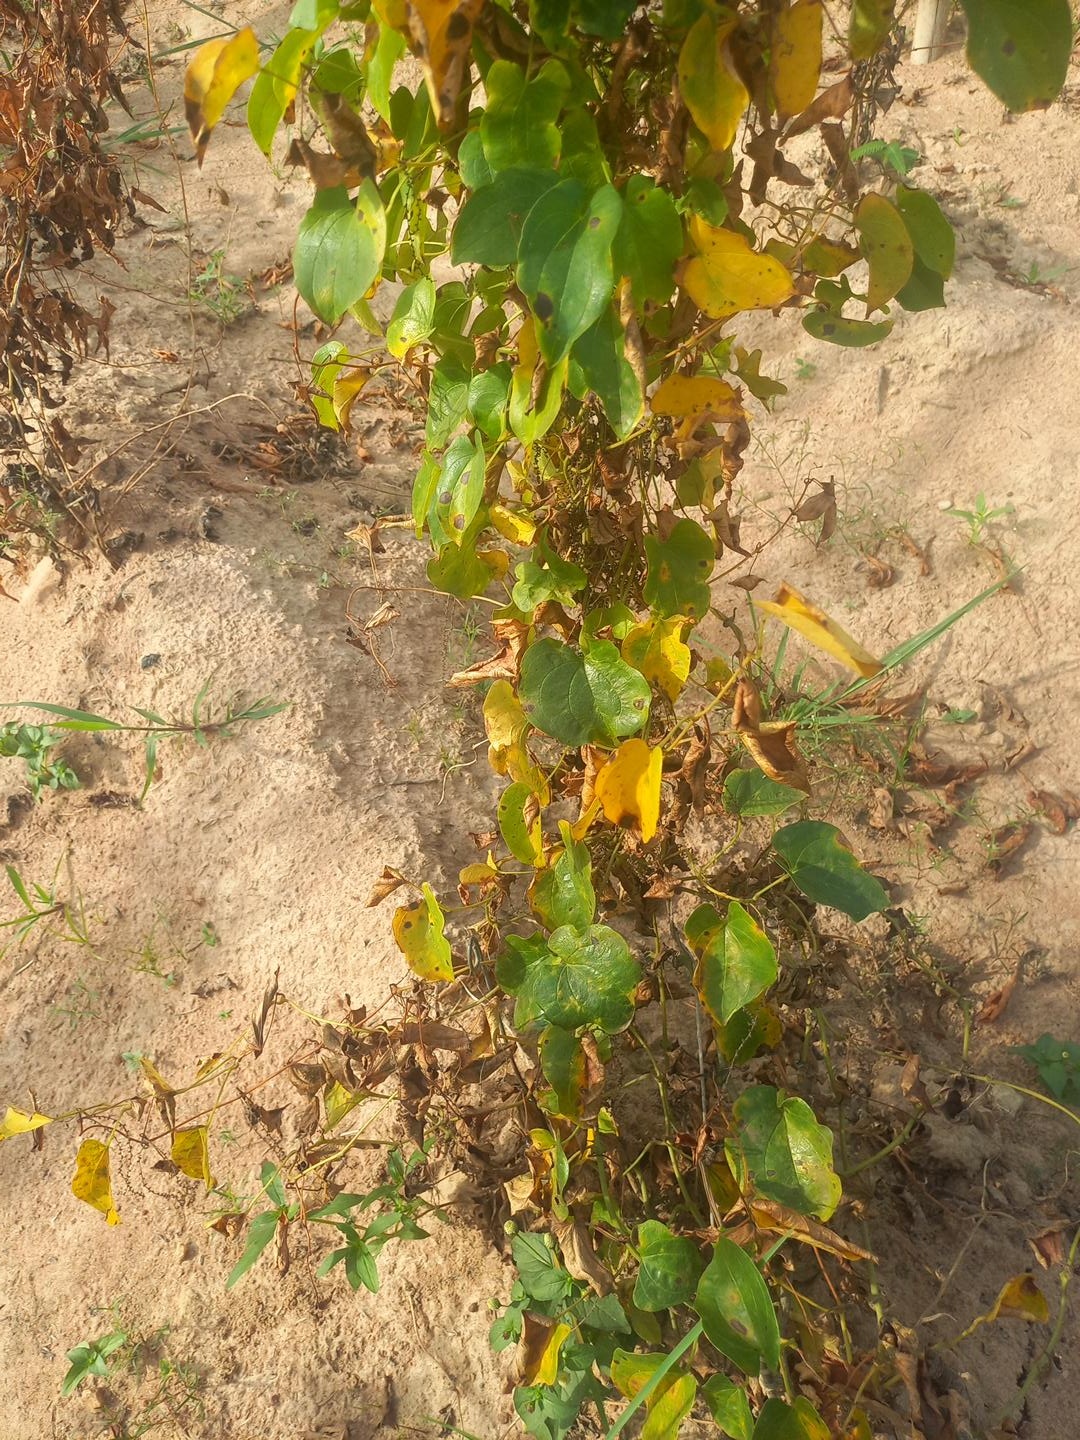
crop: yam
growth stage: maturity
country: Nigeria
